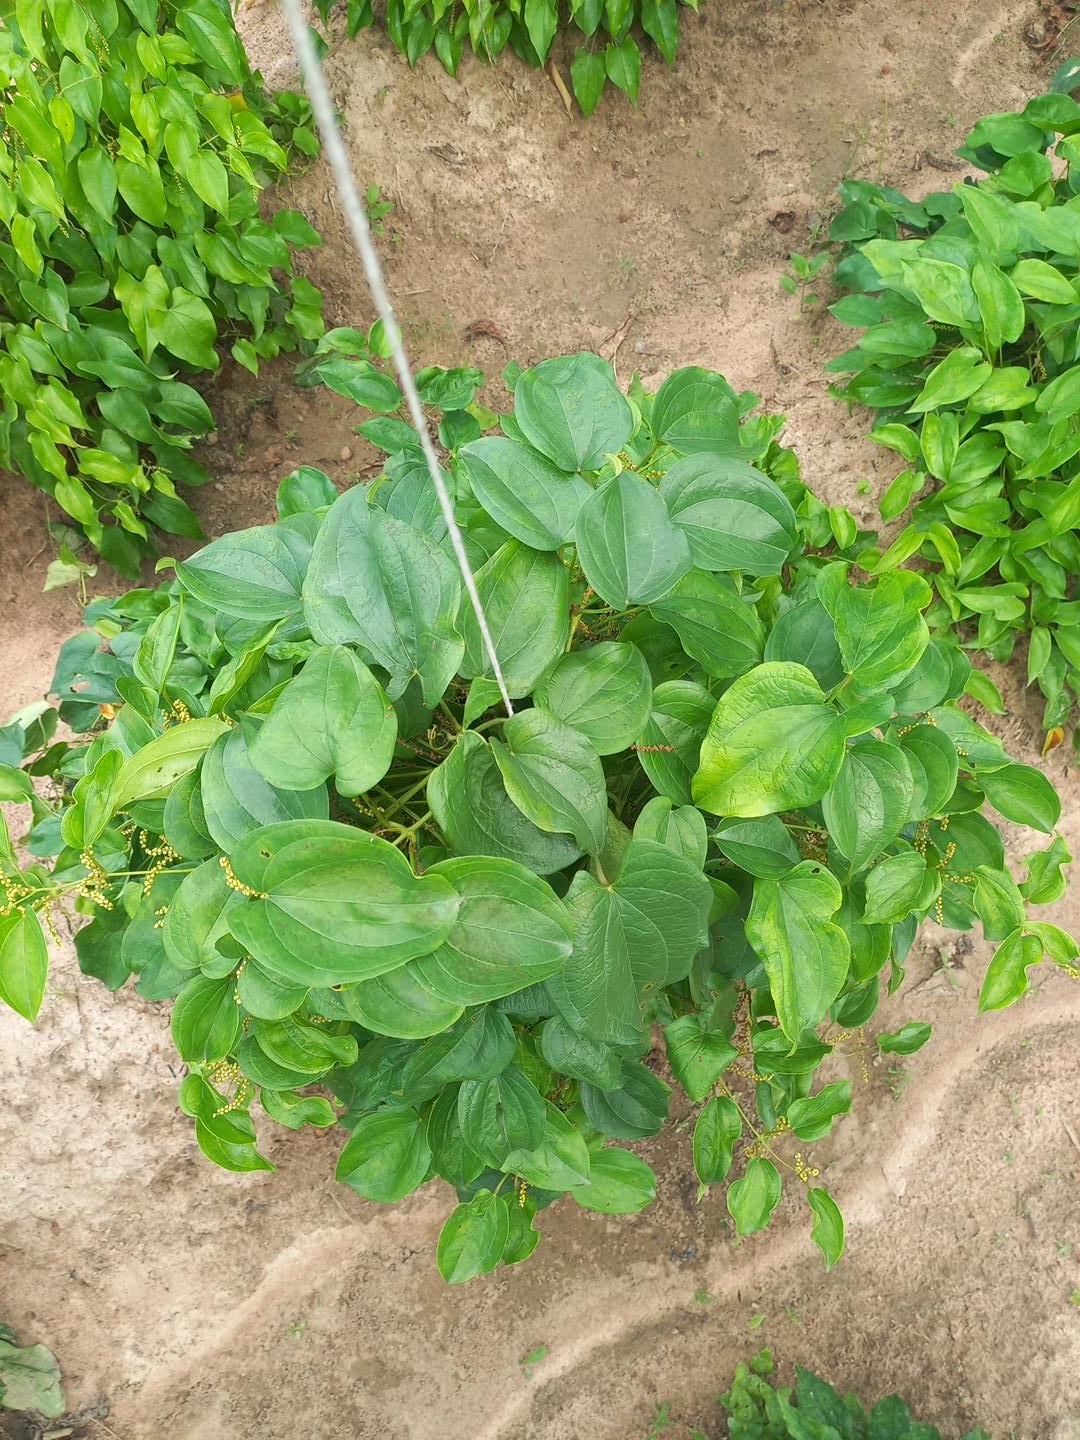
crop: yam
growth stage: vegetative
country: Nigeria
